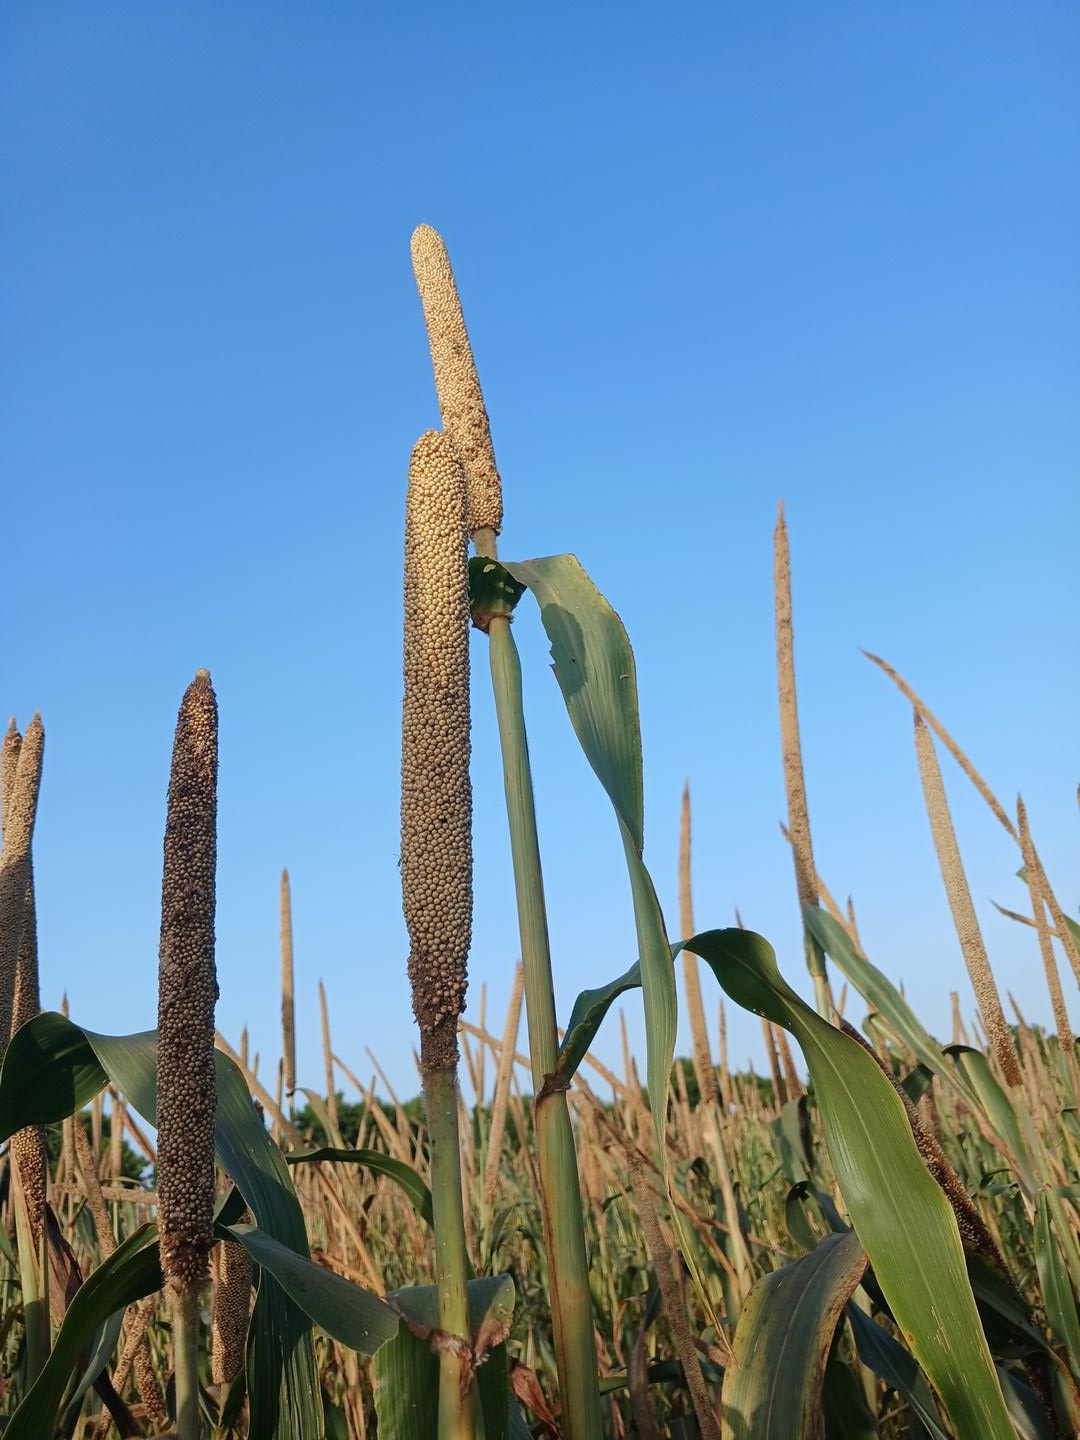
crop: pearl millet
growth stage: maturity
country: Senegal
